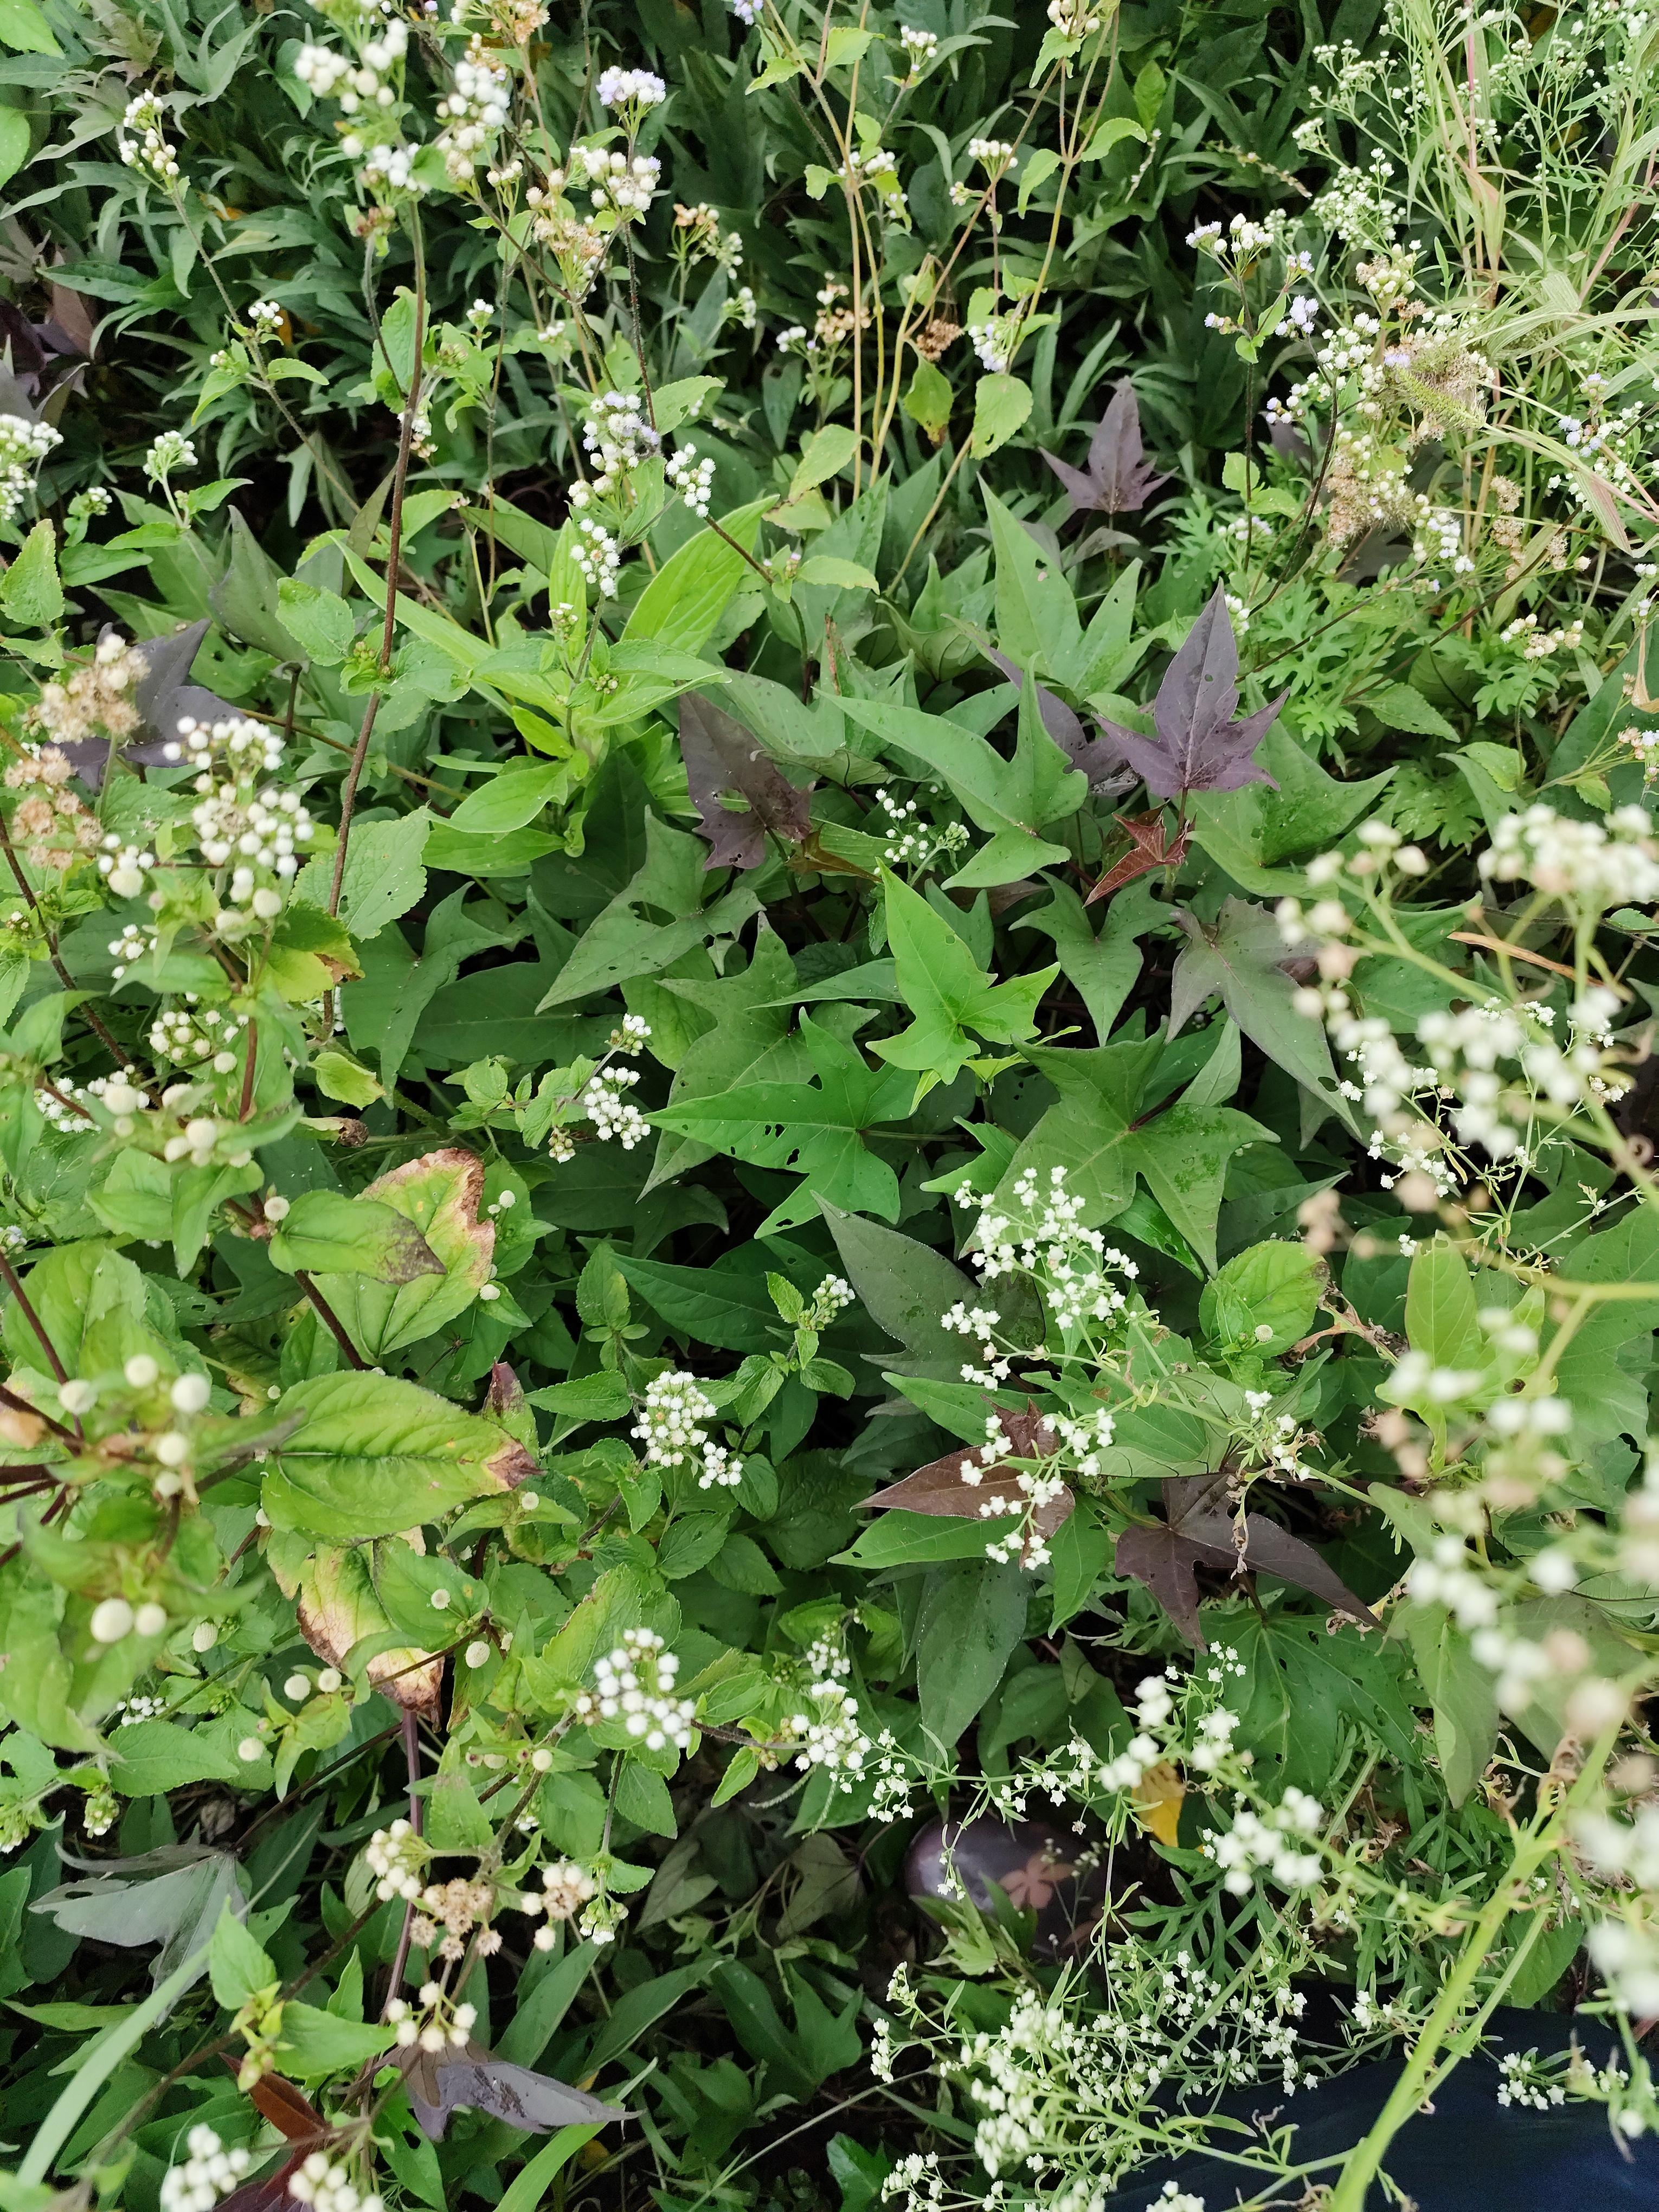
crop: sweet potato
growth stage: vegetative
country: Tanzania
